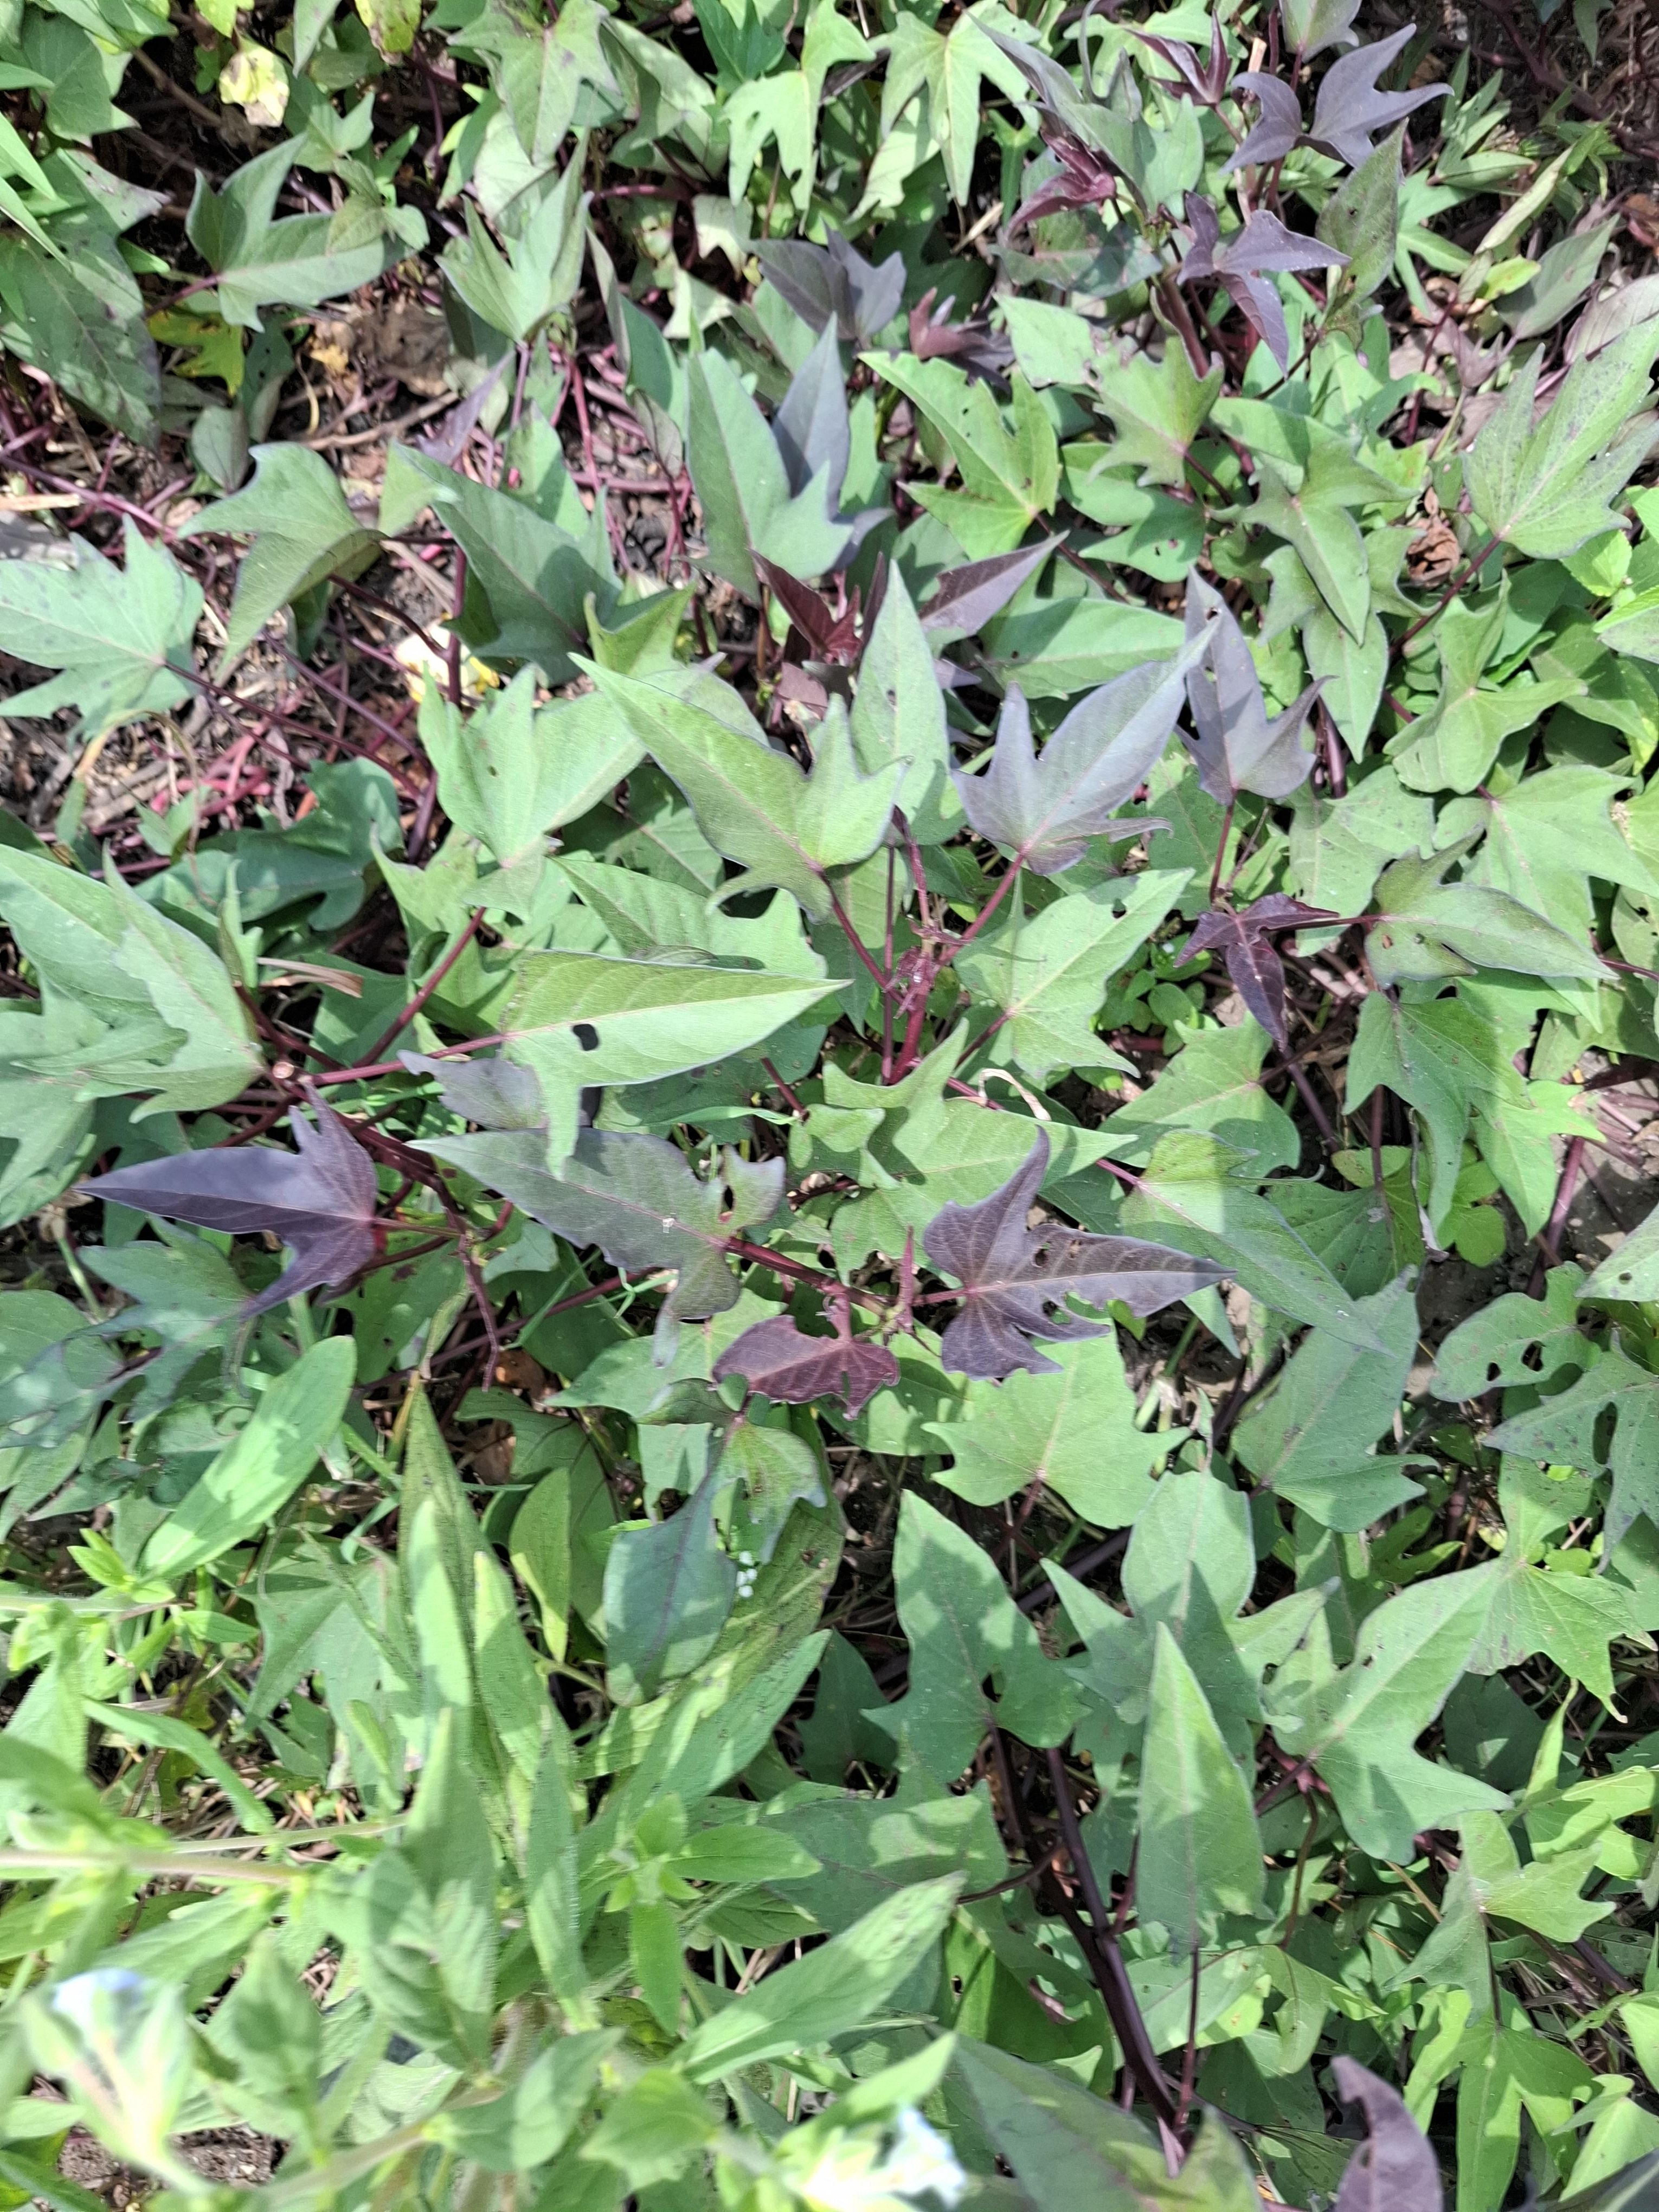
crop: sweet potato
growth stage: flowering
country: Tanzania
